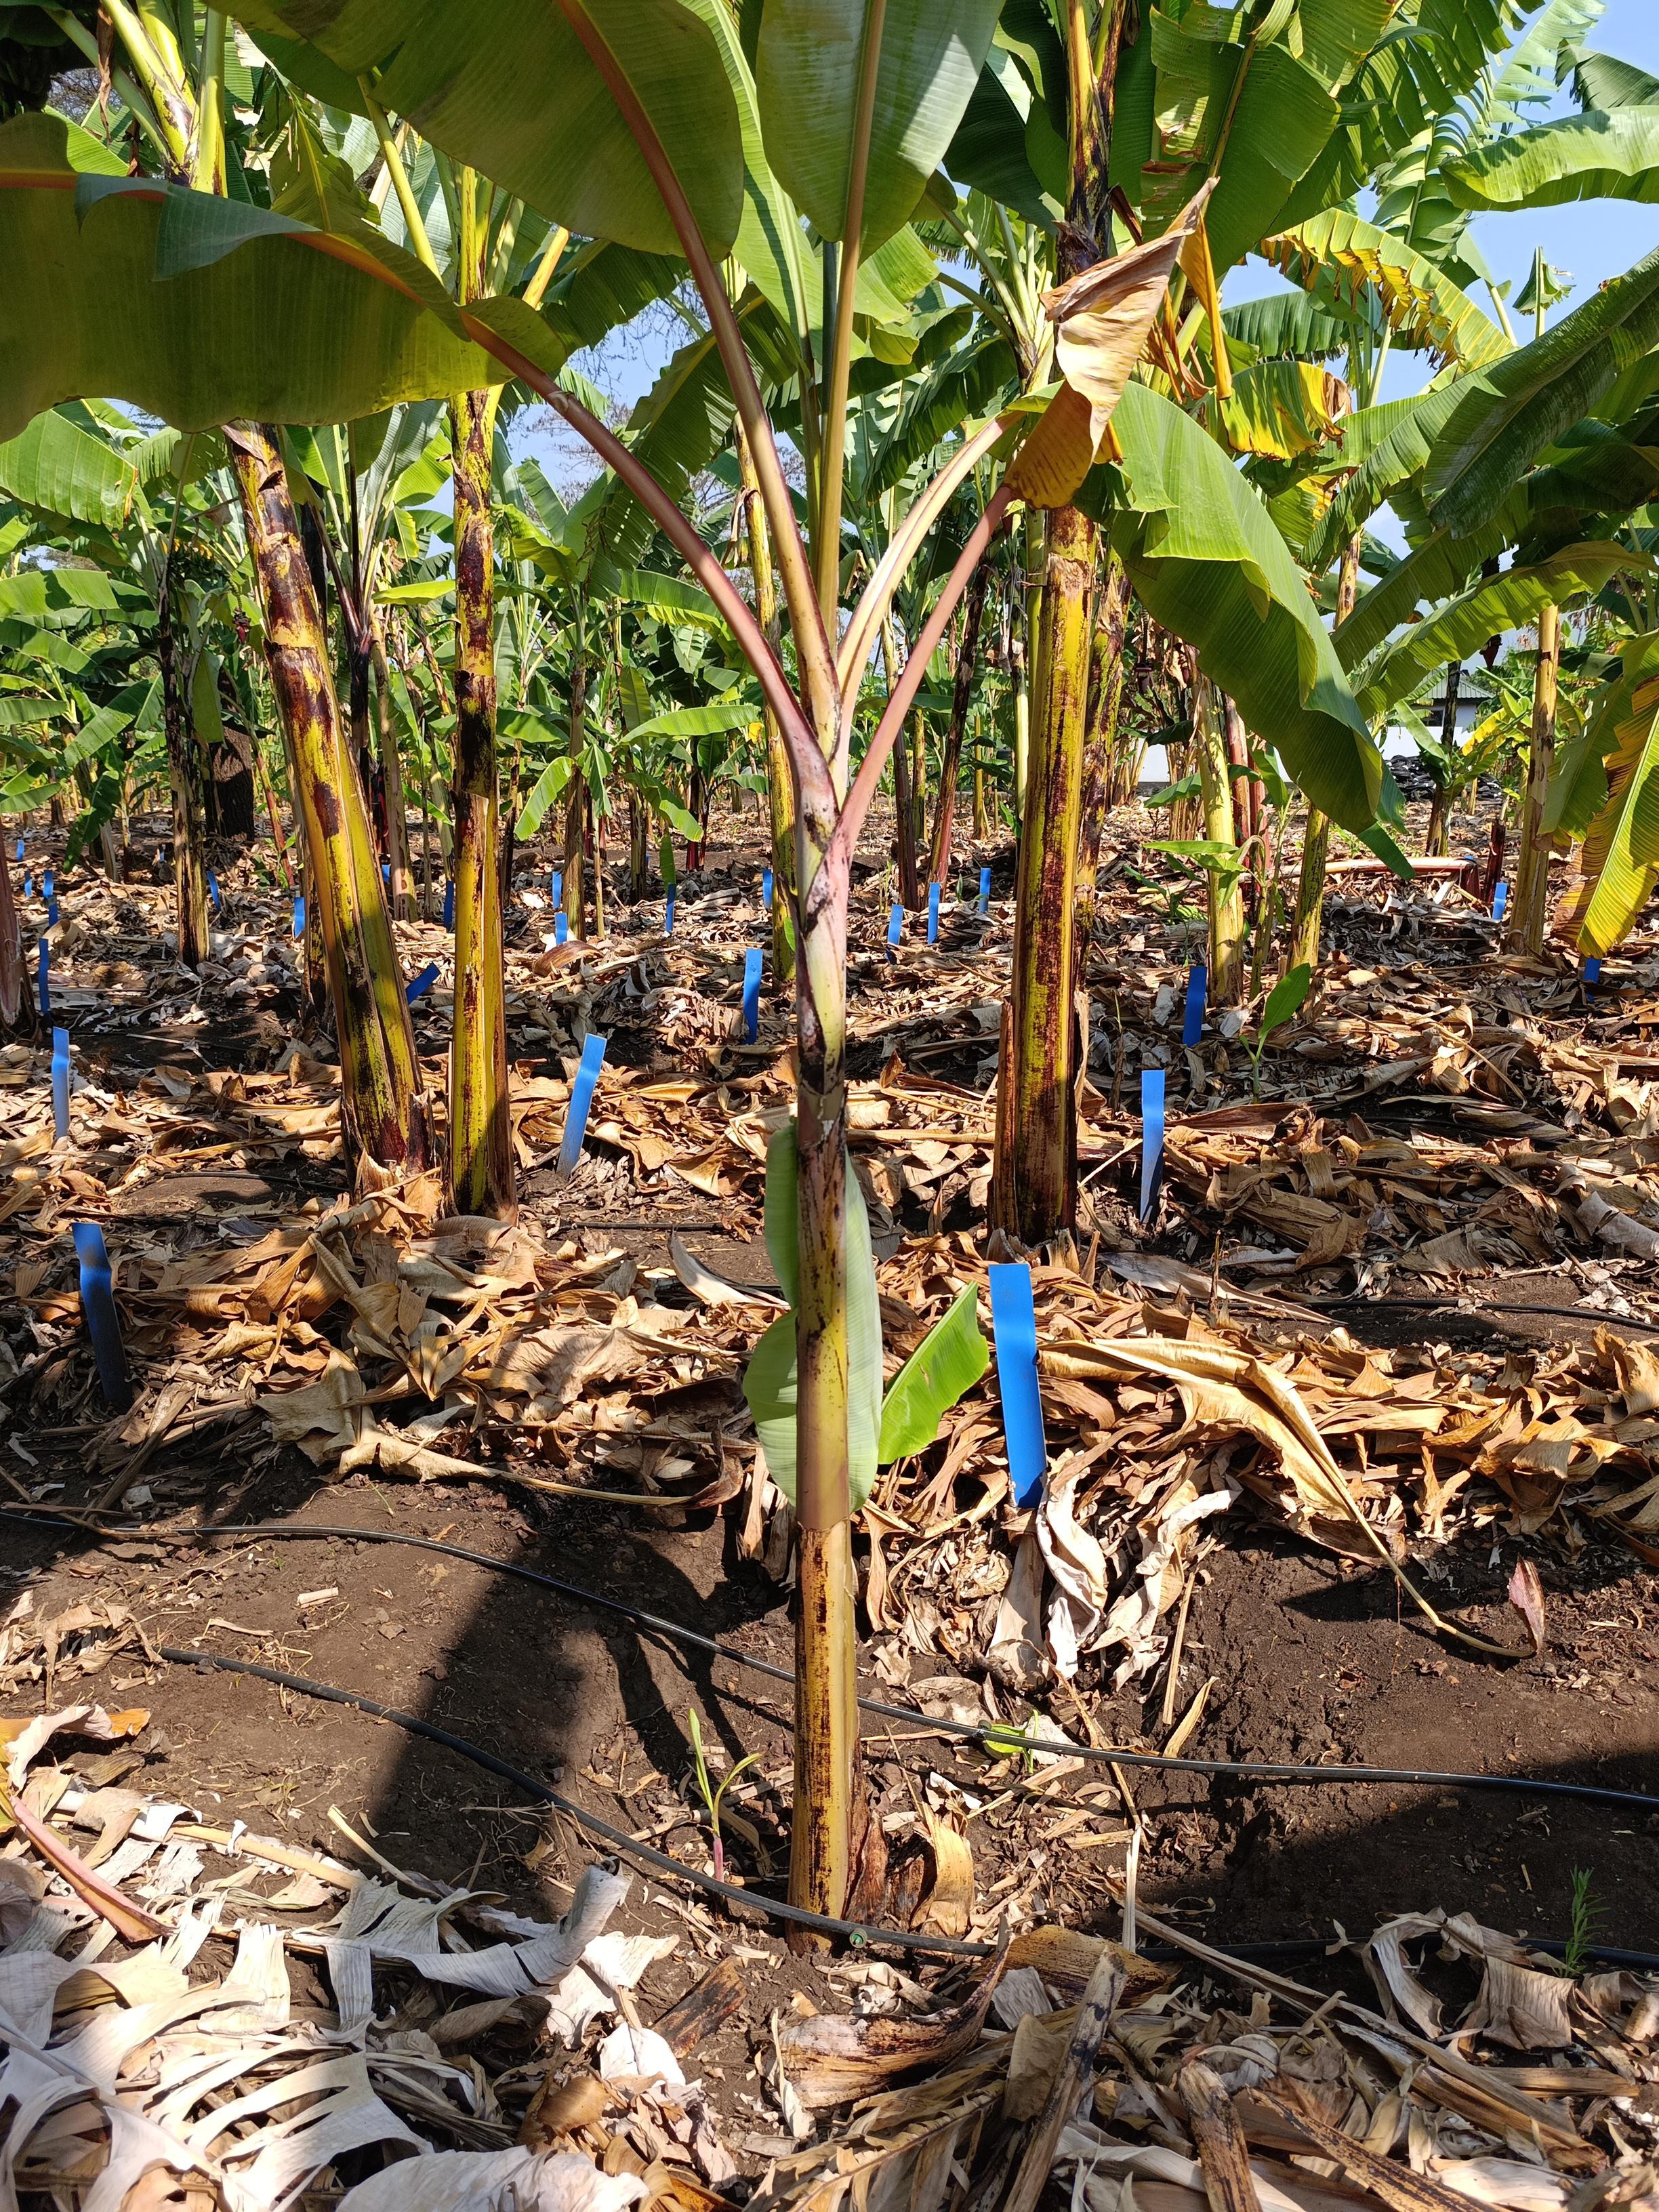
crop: banana
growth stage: vegetative
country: Tanzania
